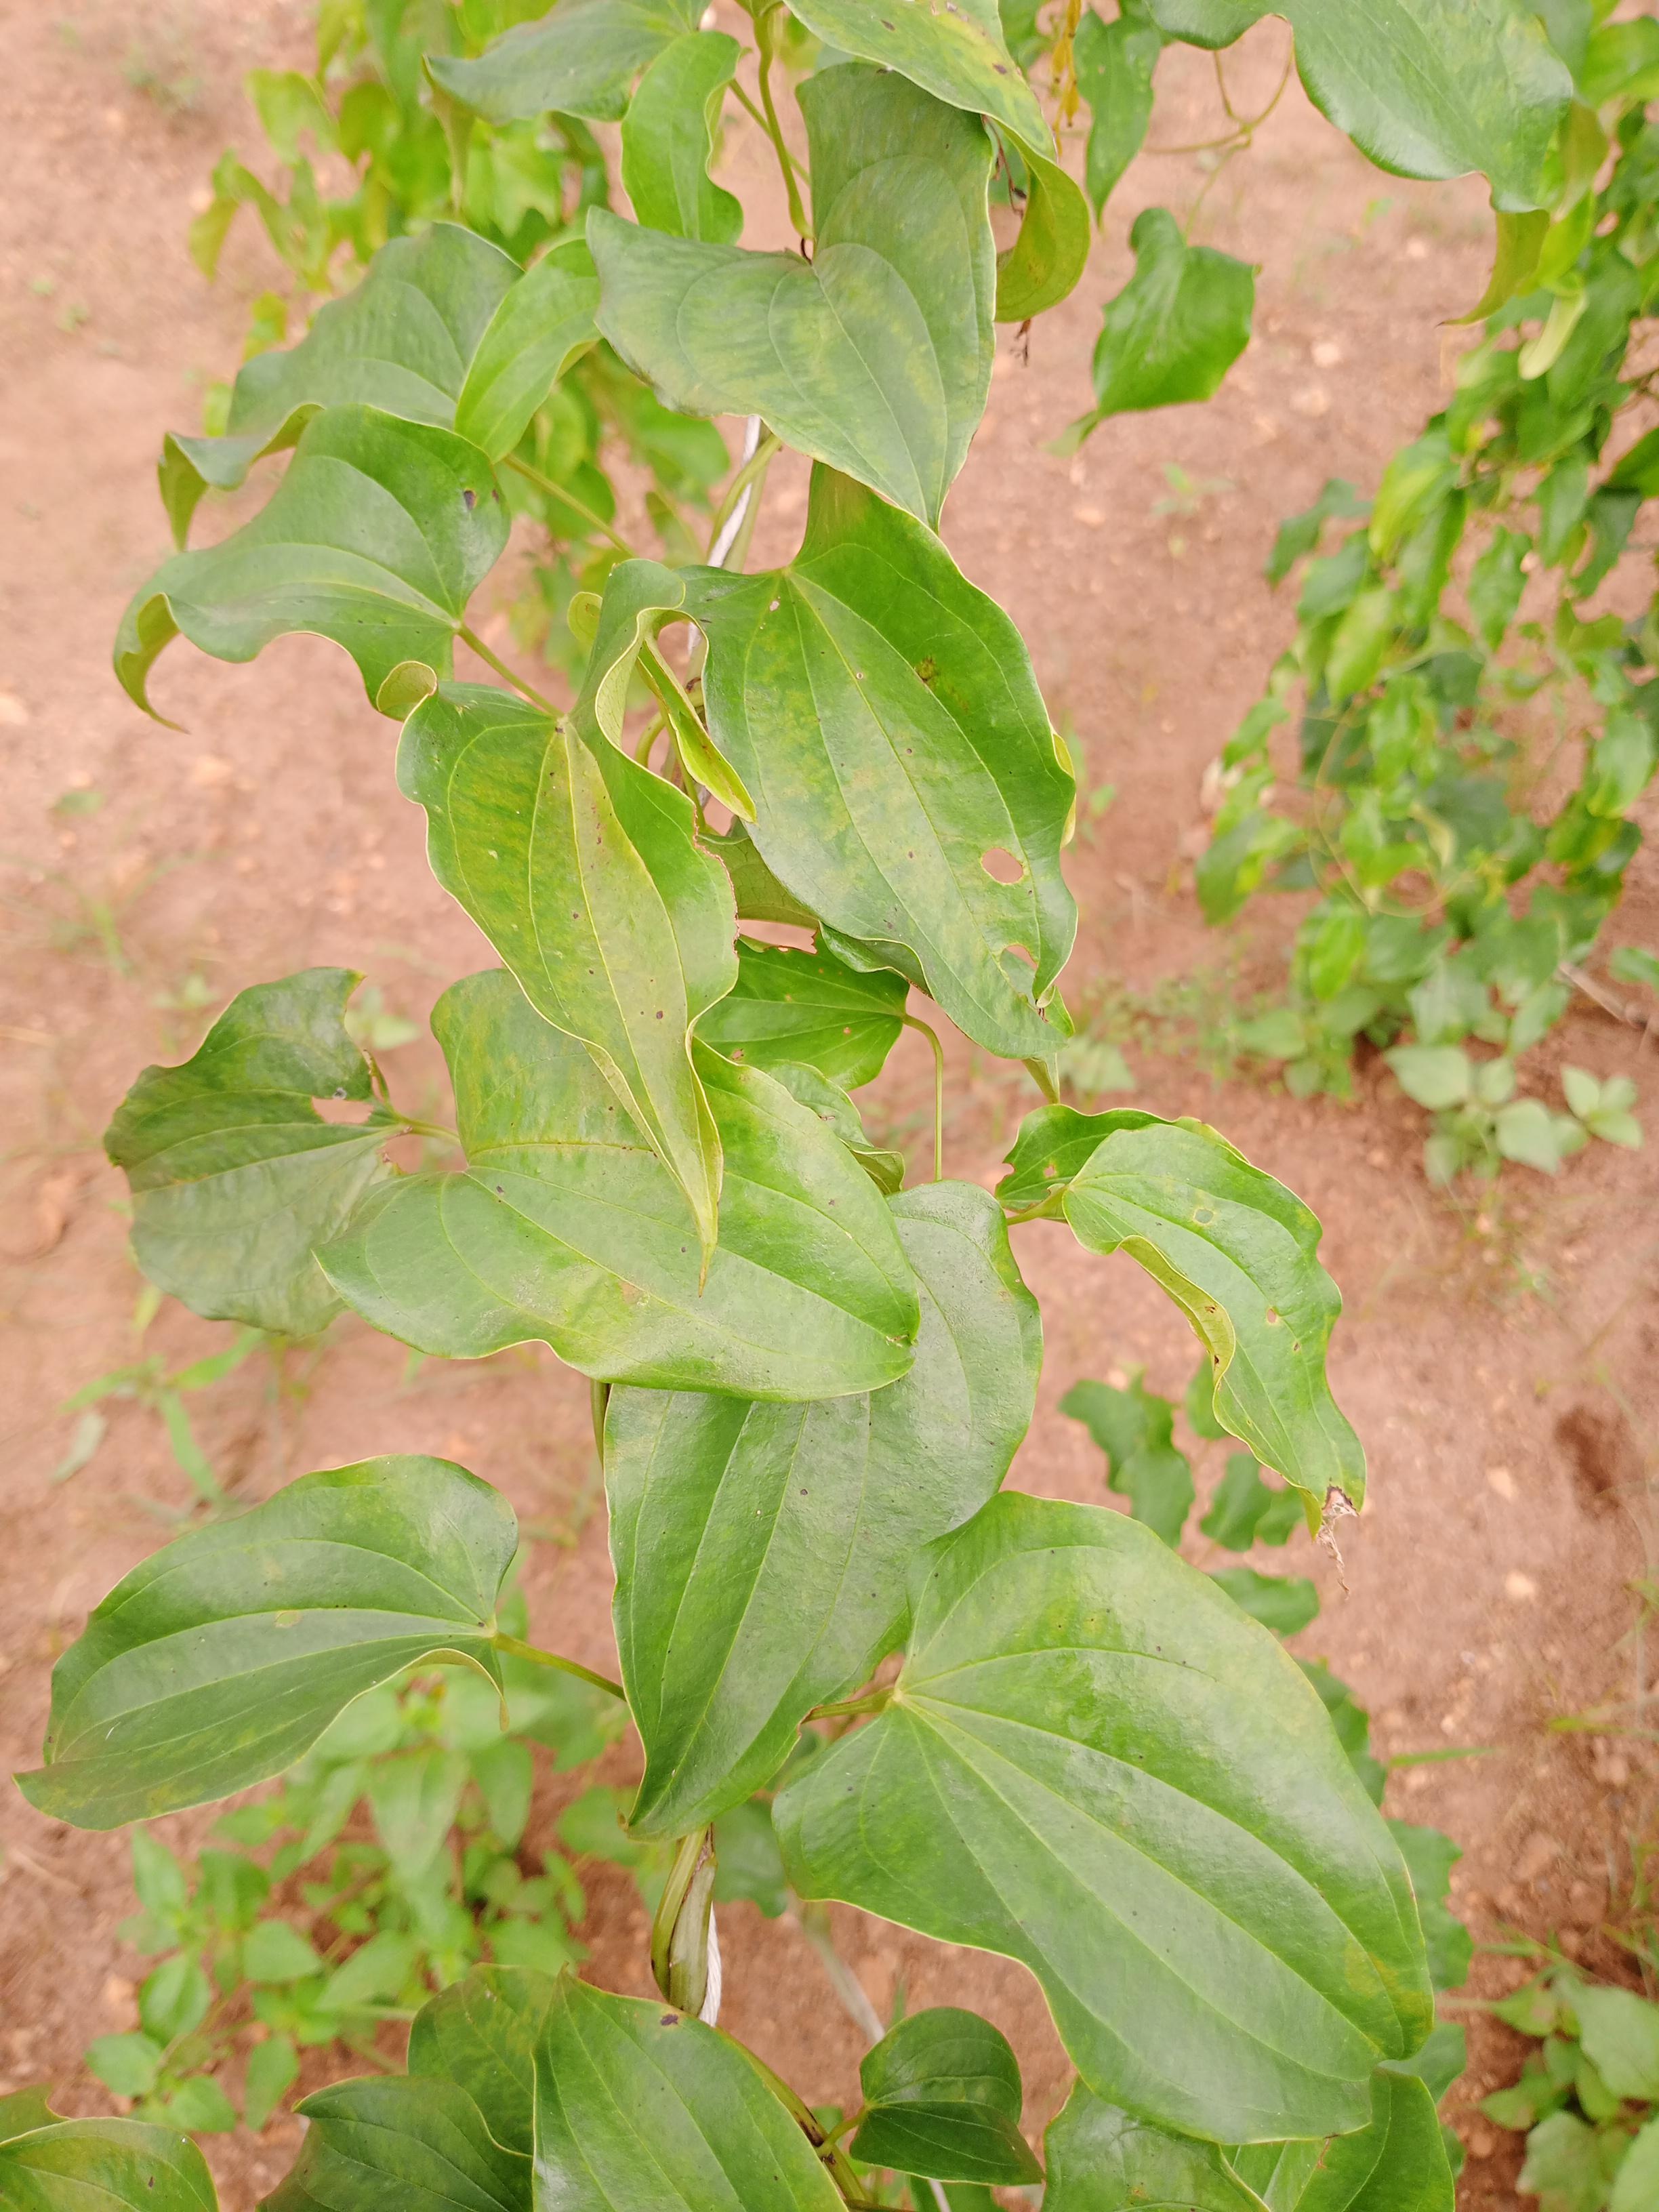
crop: yam
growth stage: vegetative
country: Nigeria
